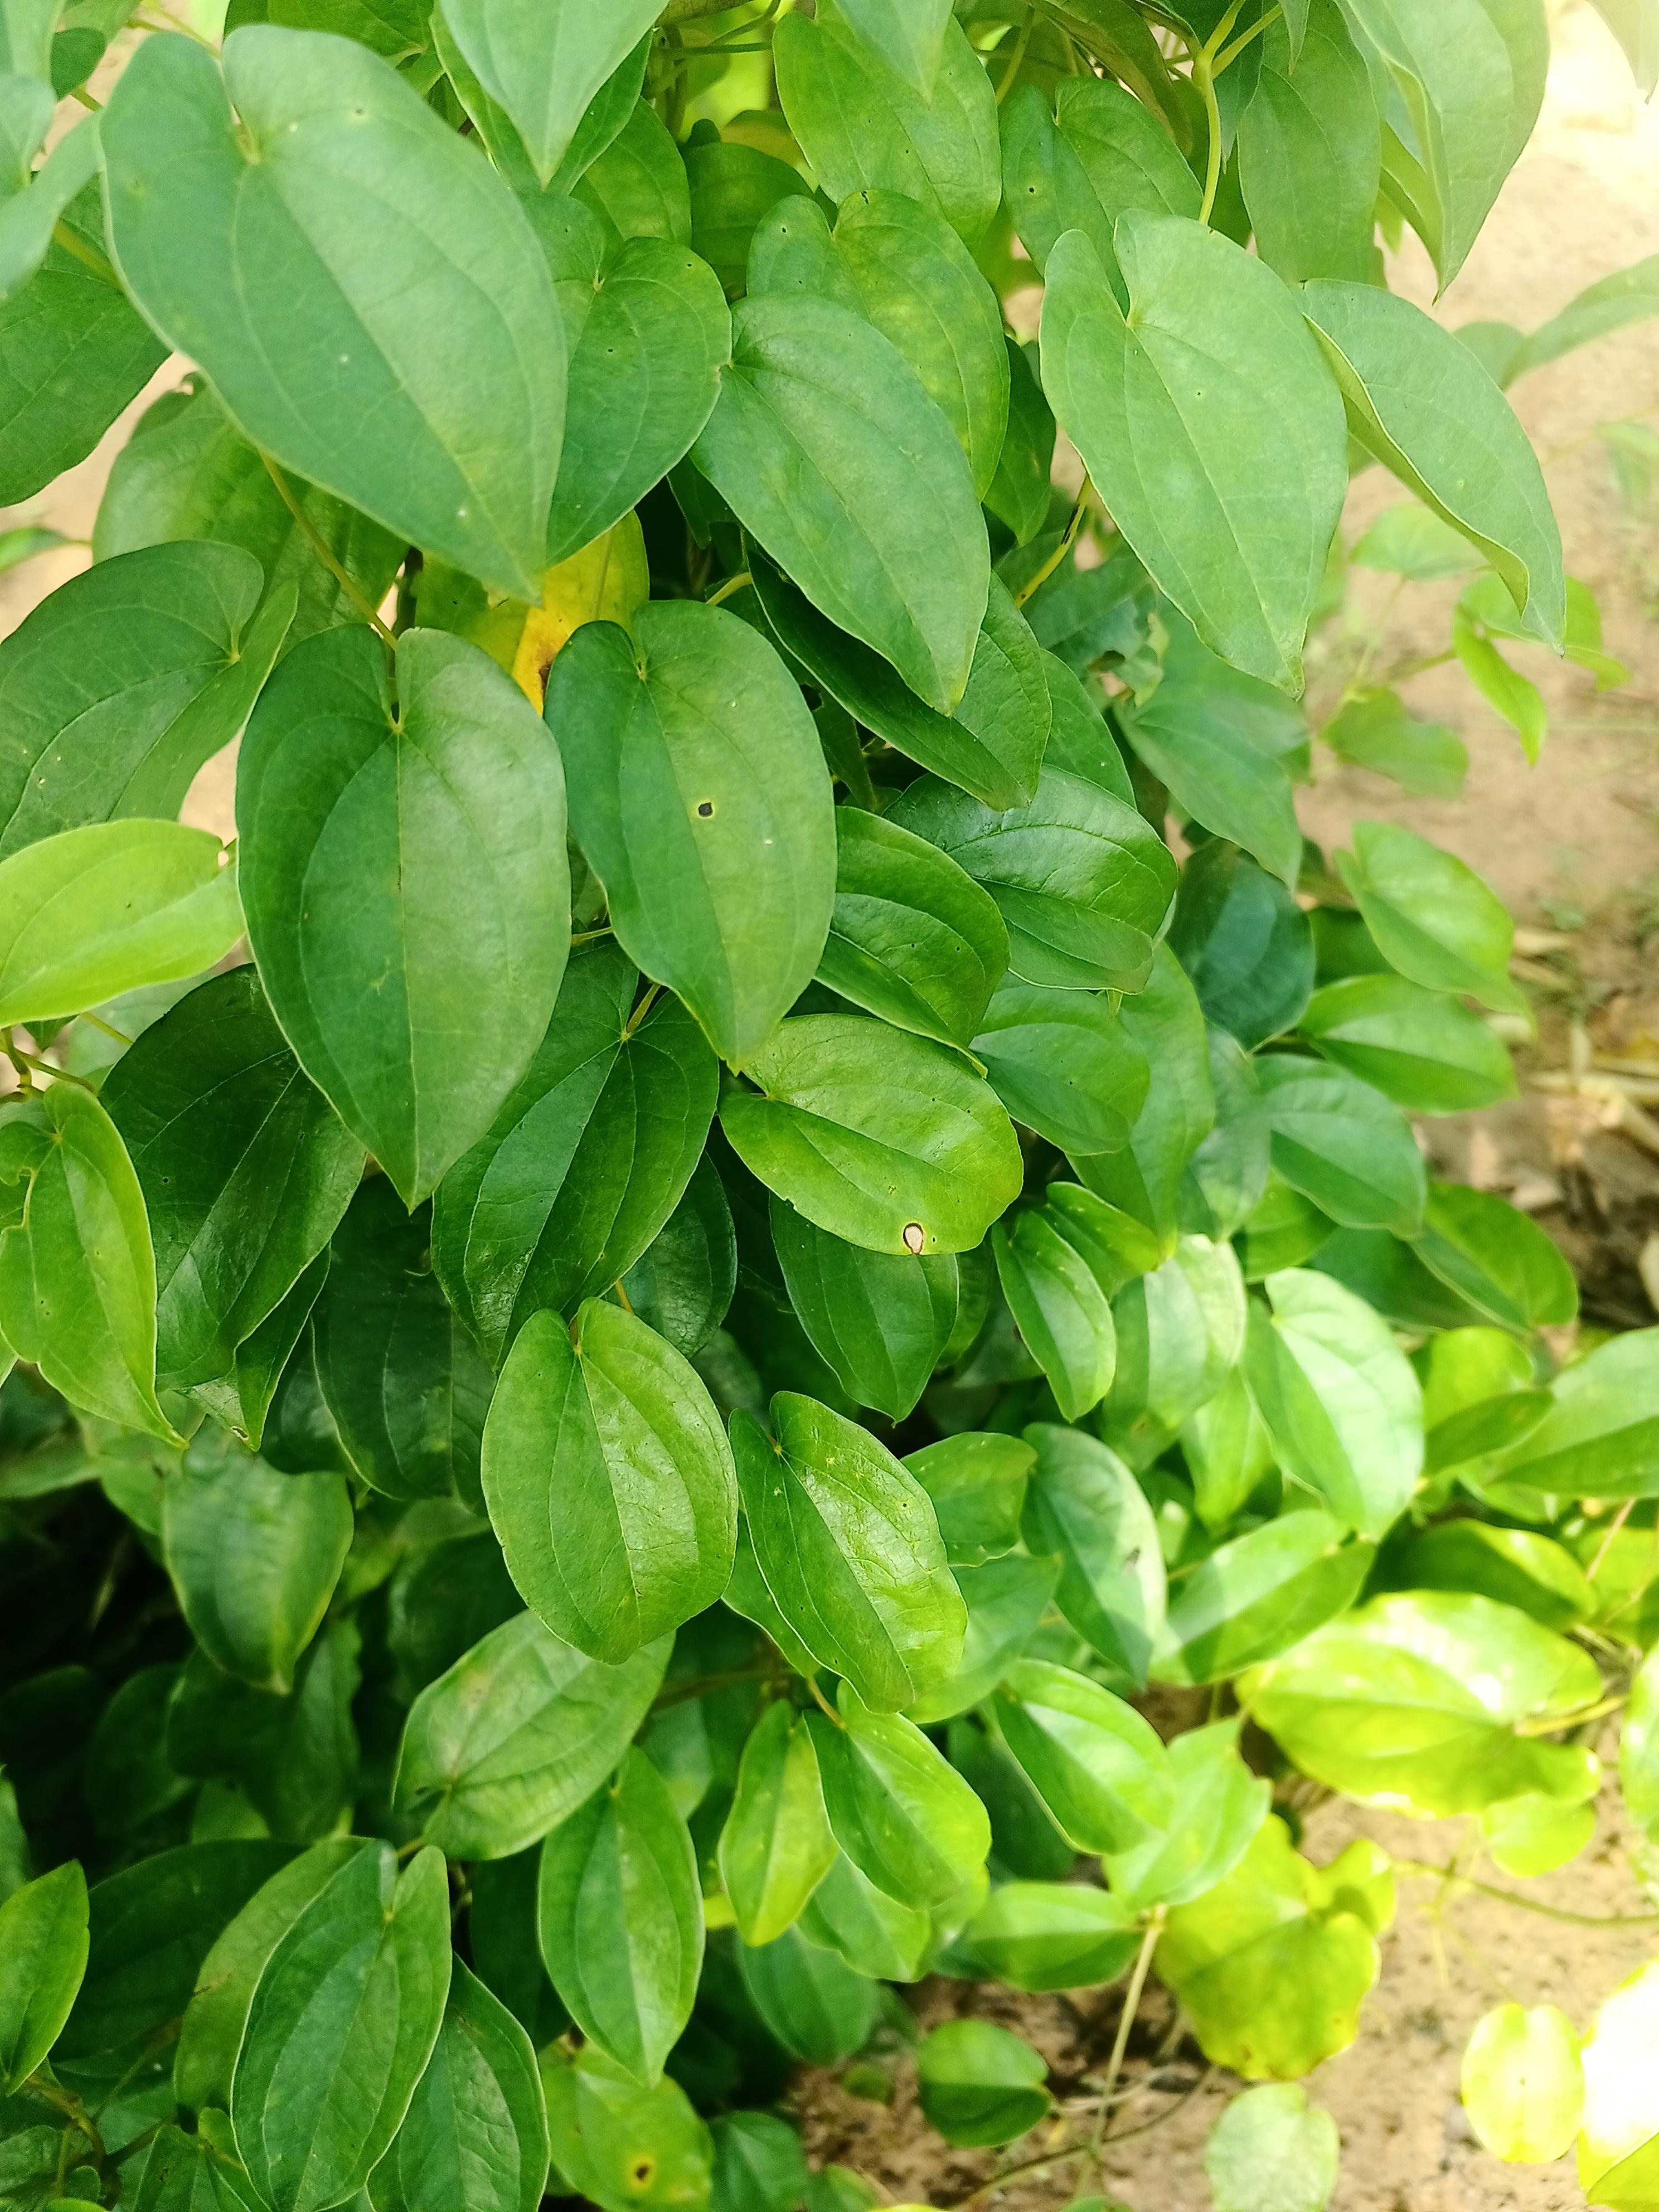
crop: yam
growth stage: vegetative
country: Nigeria
